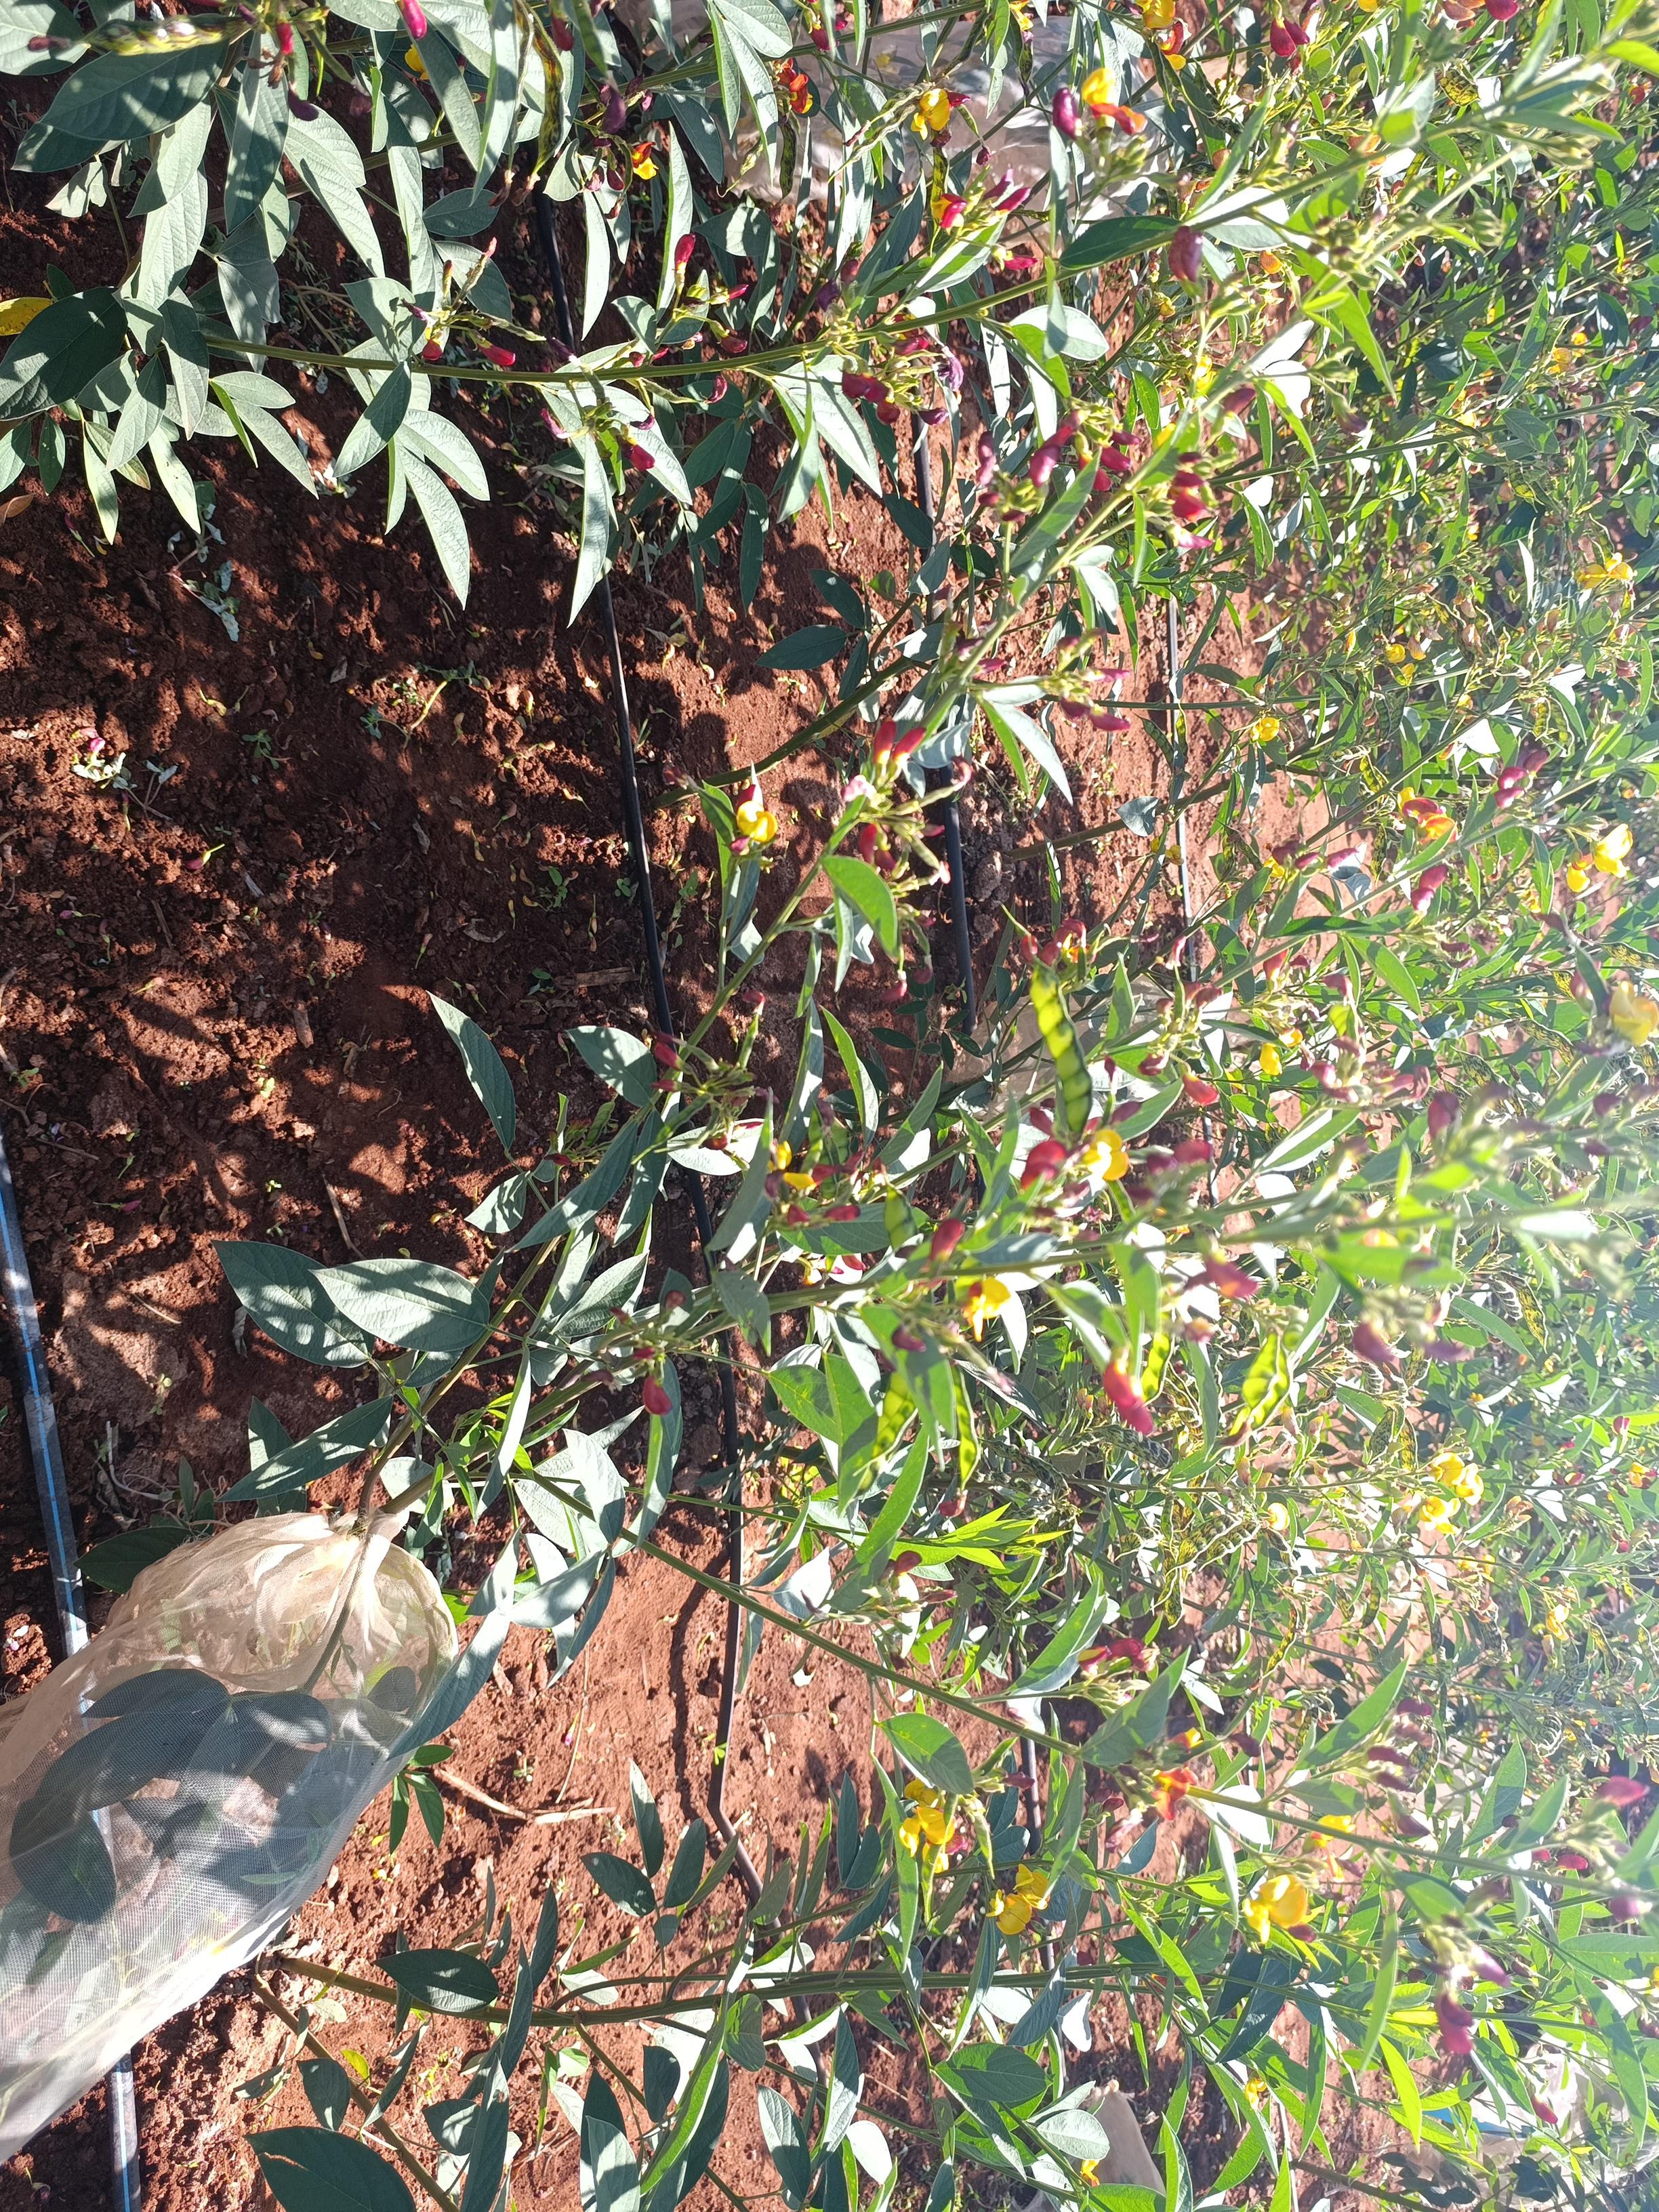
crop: pigeonpea
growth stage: development pod
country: Kenya
